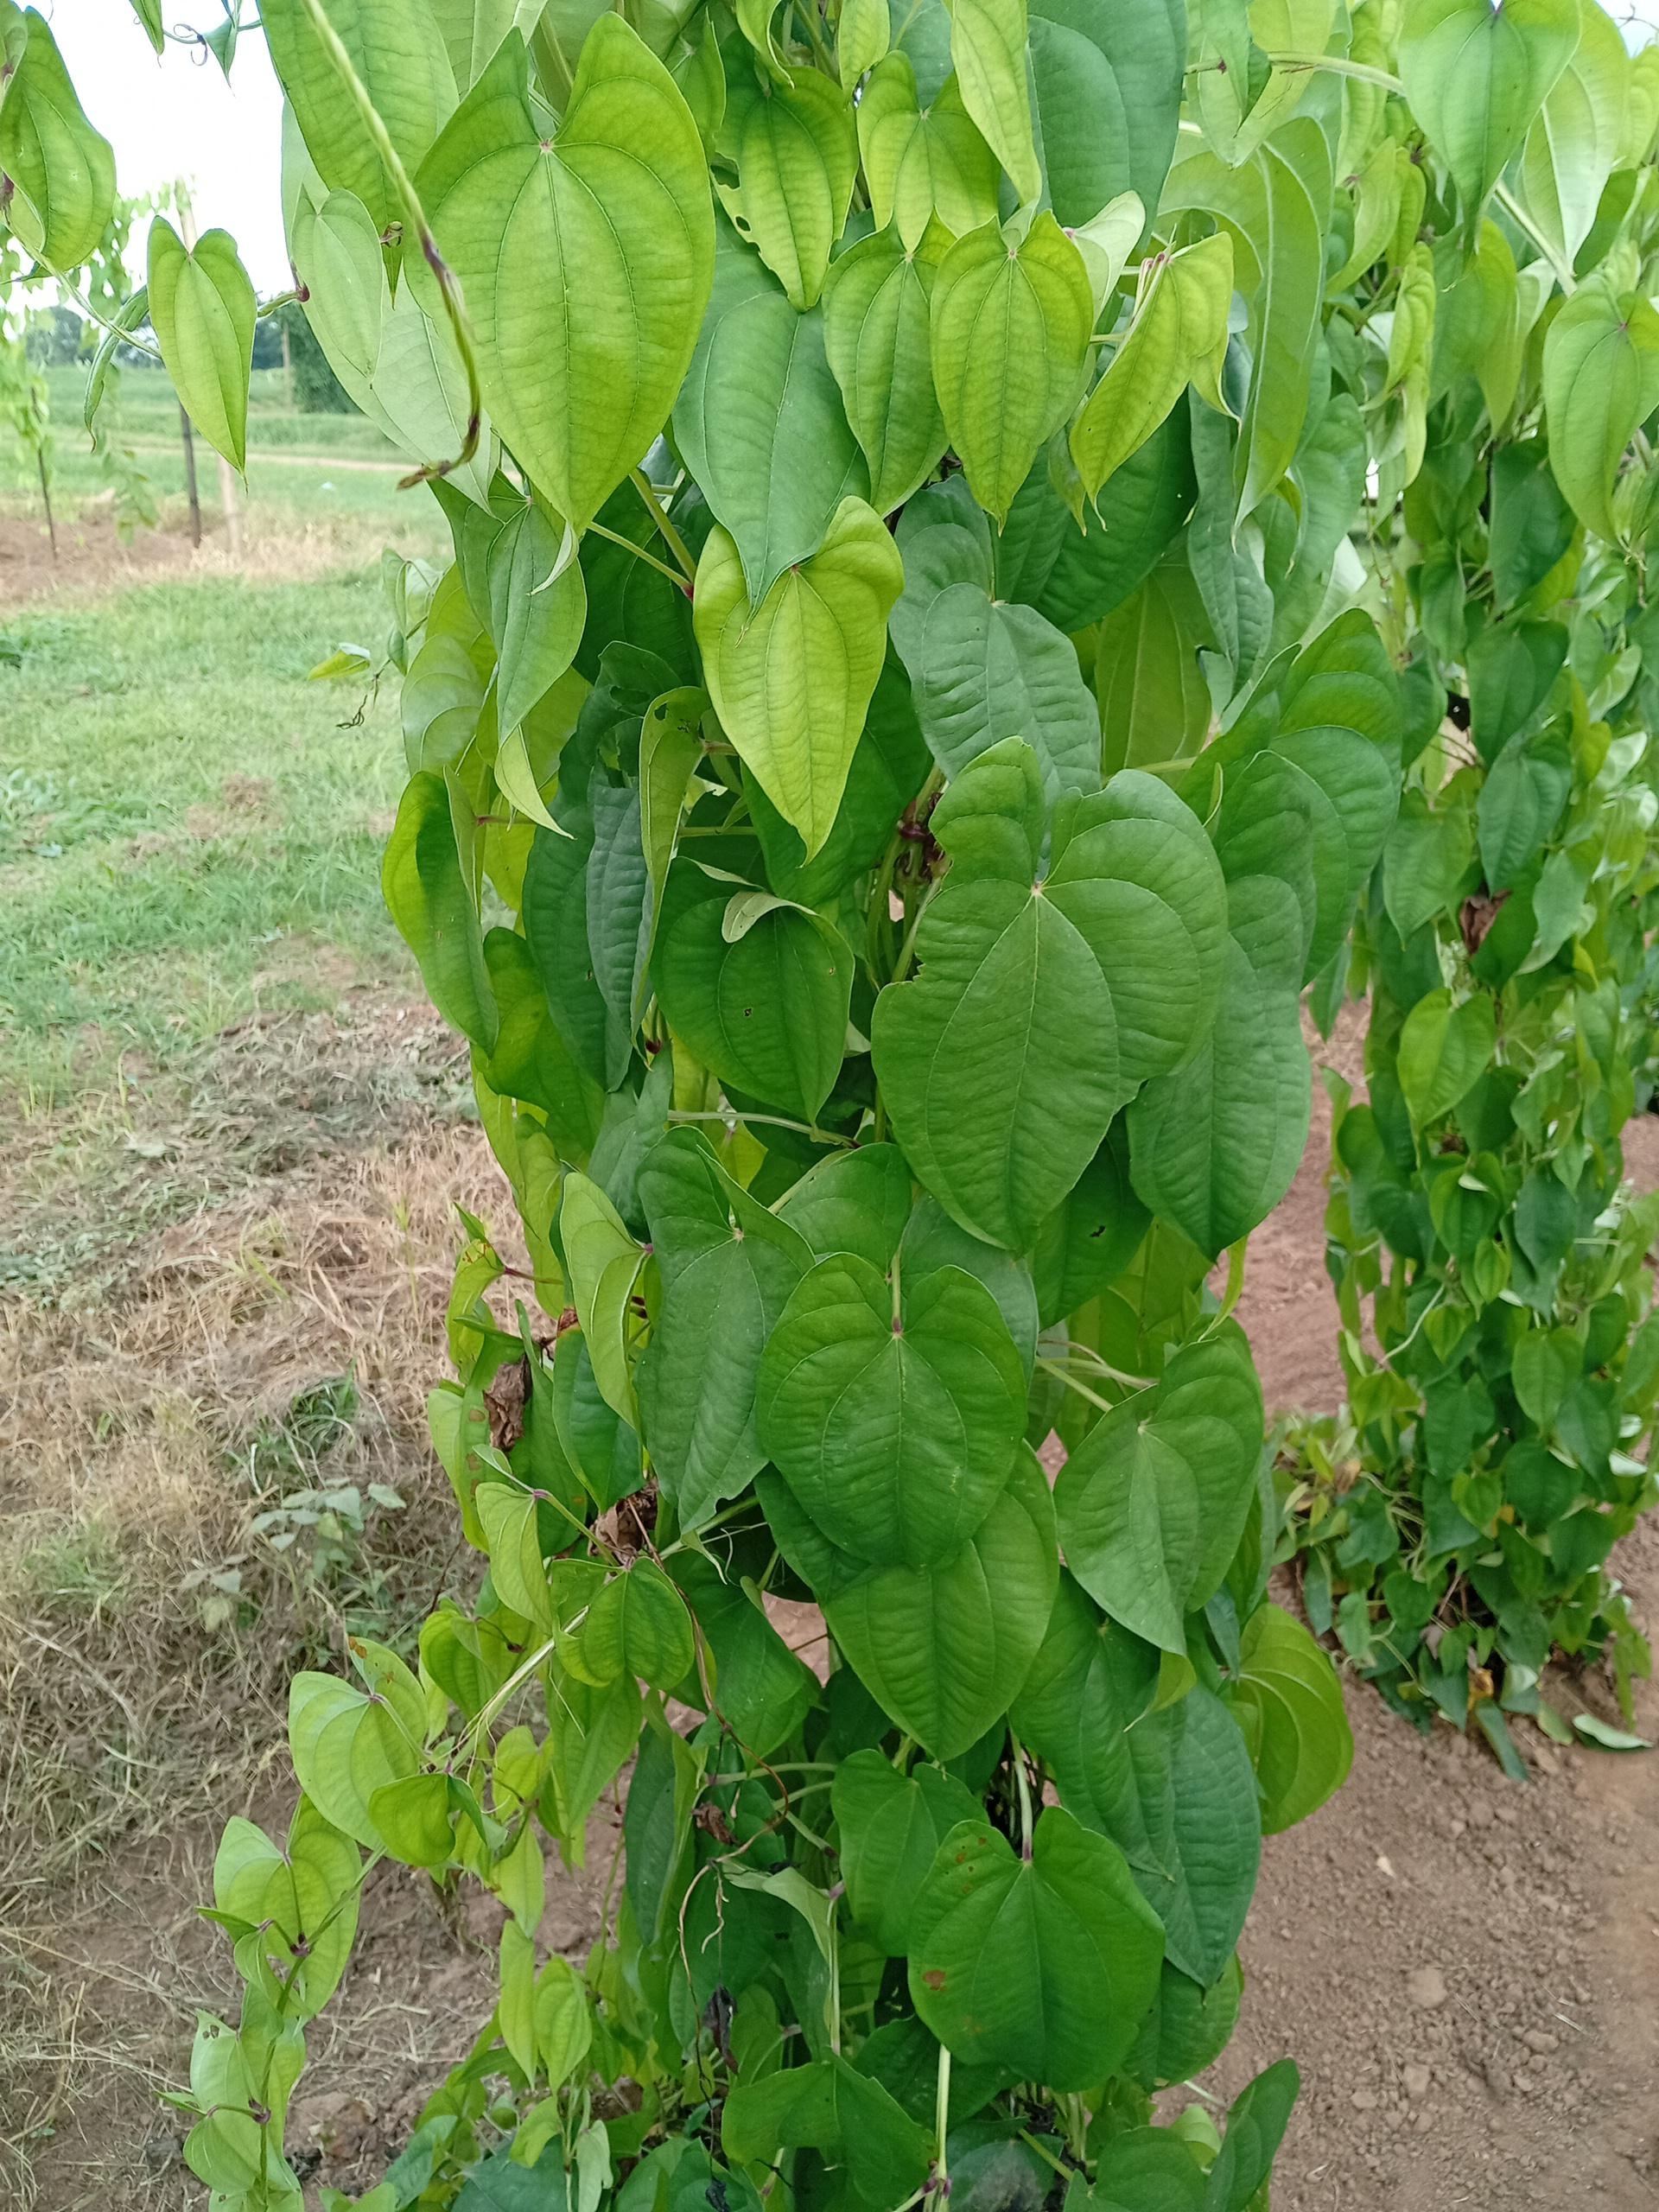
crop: yam
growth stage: vegetative
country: Nigeria
